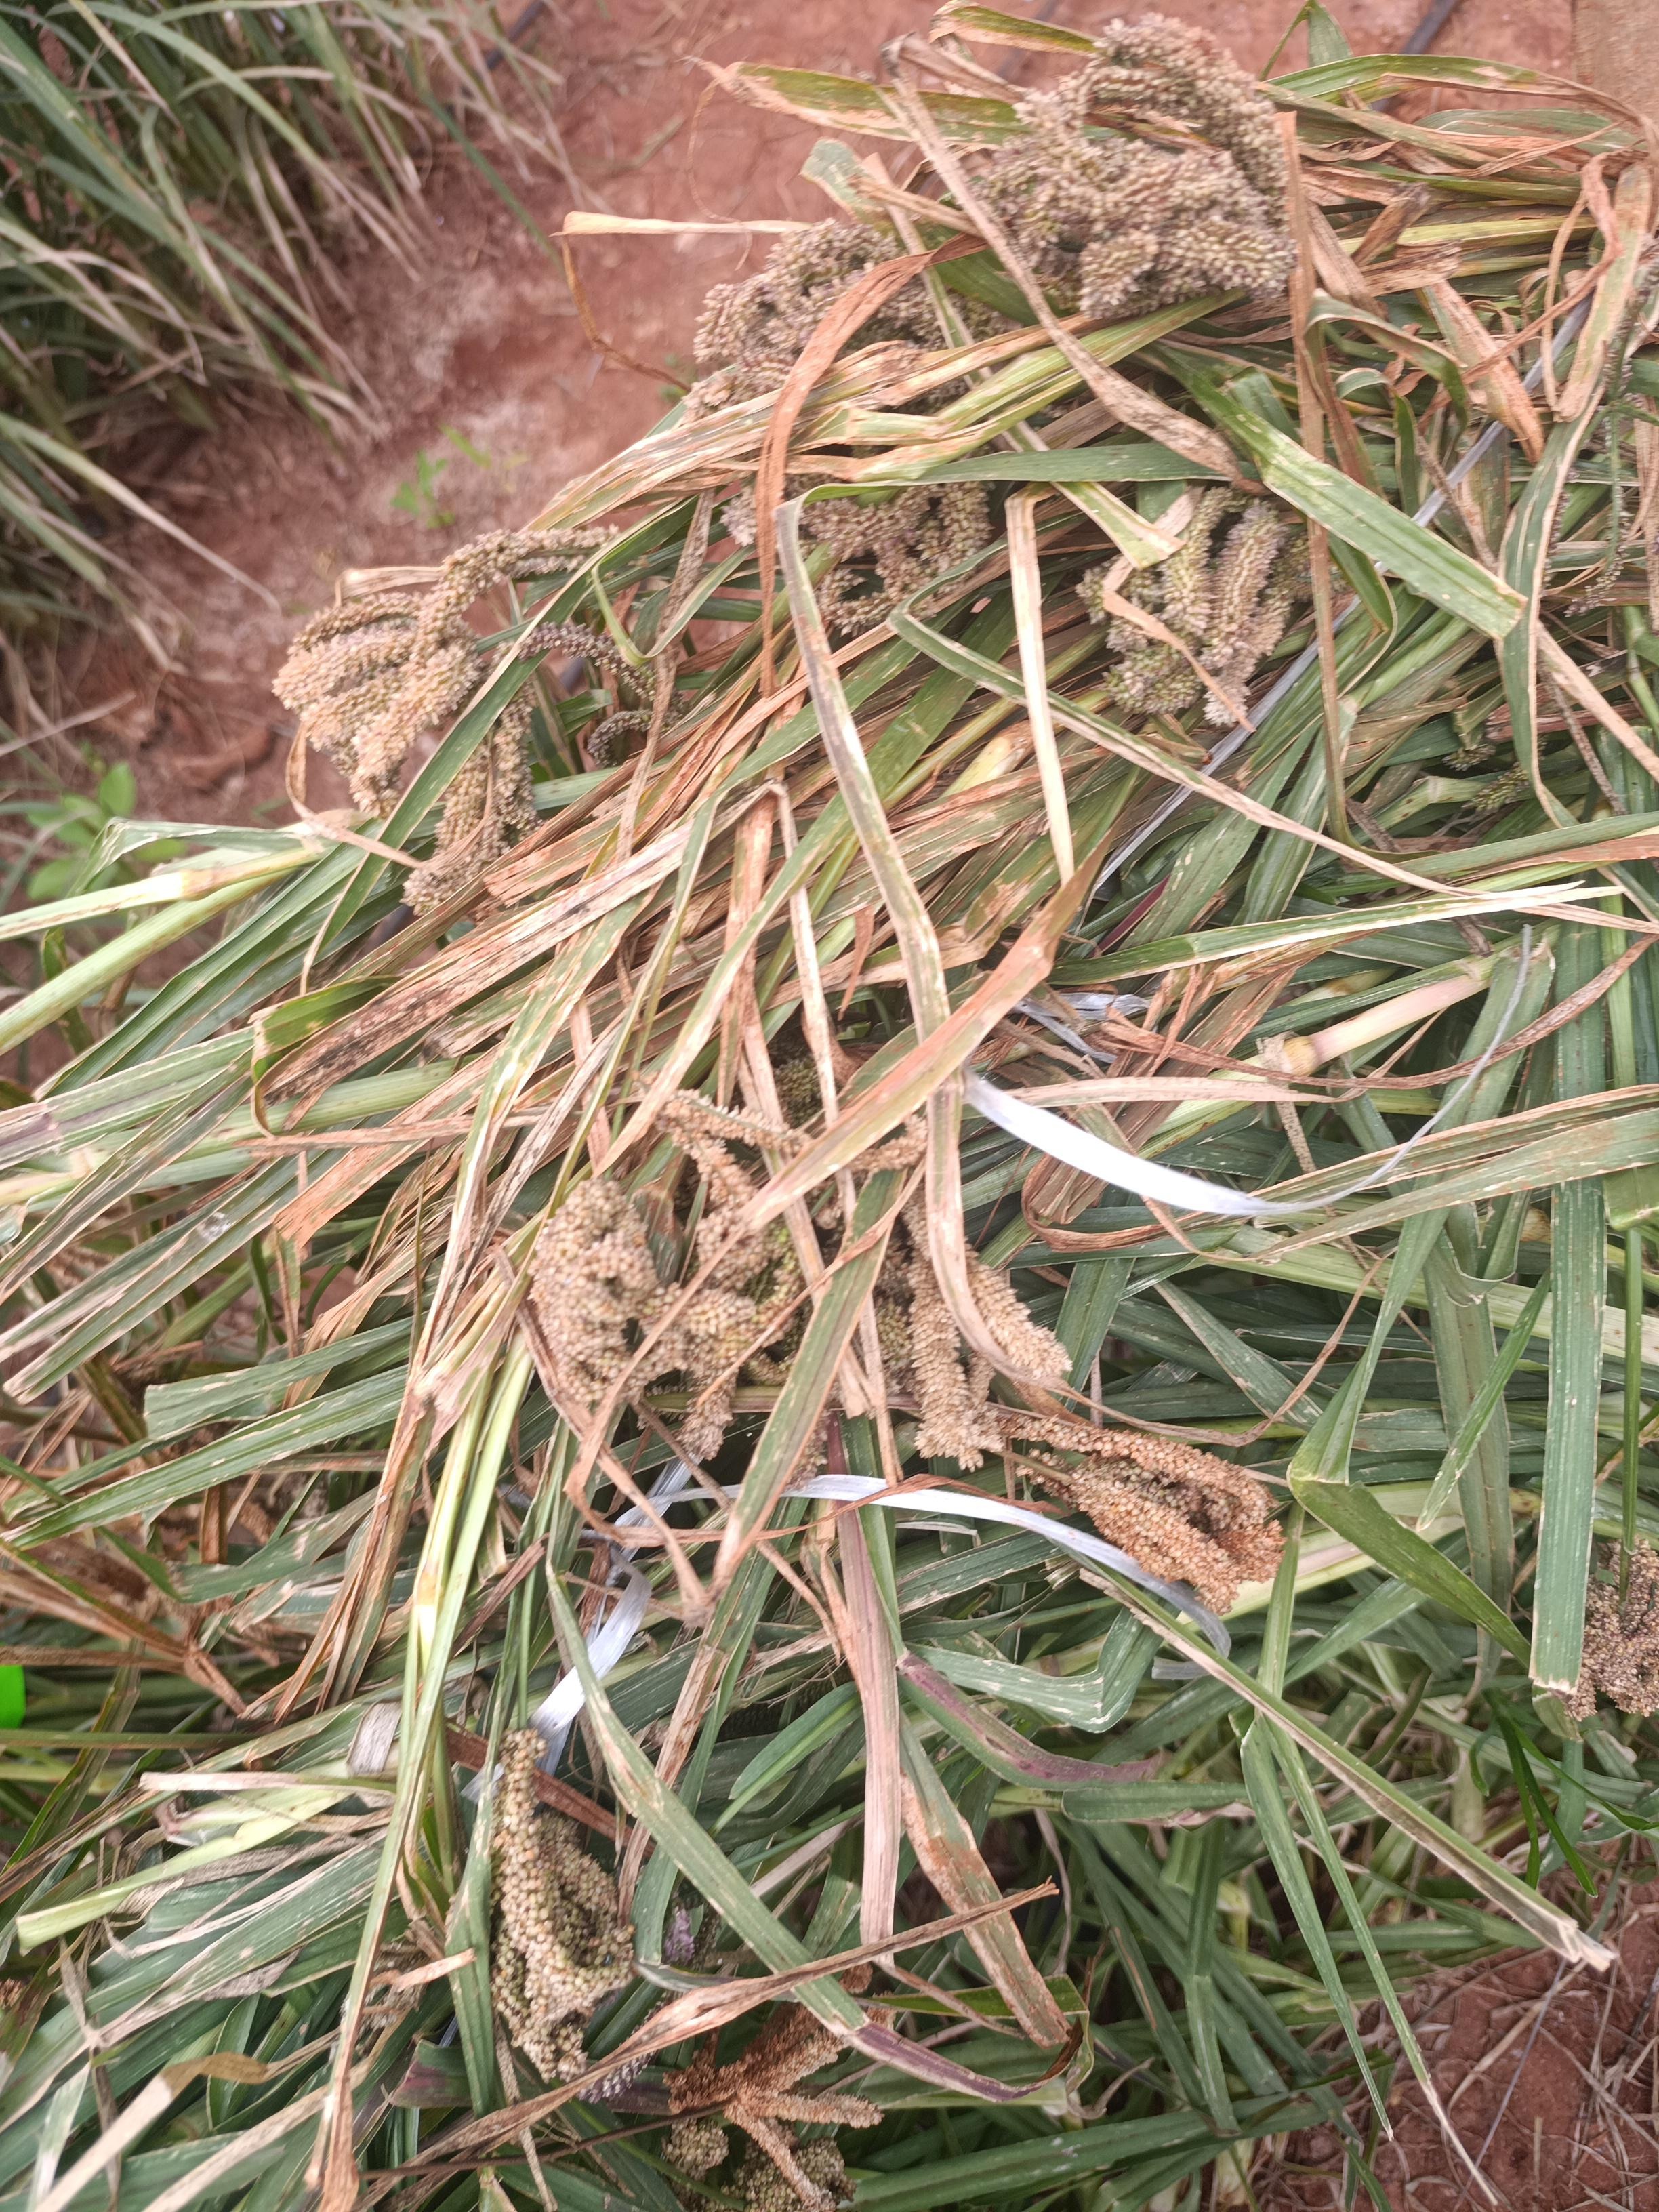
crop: finger millet
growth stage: filling grain
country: Kenya
